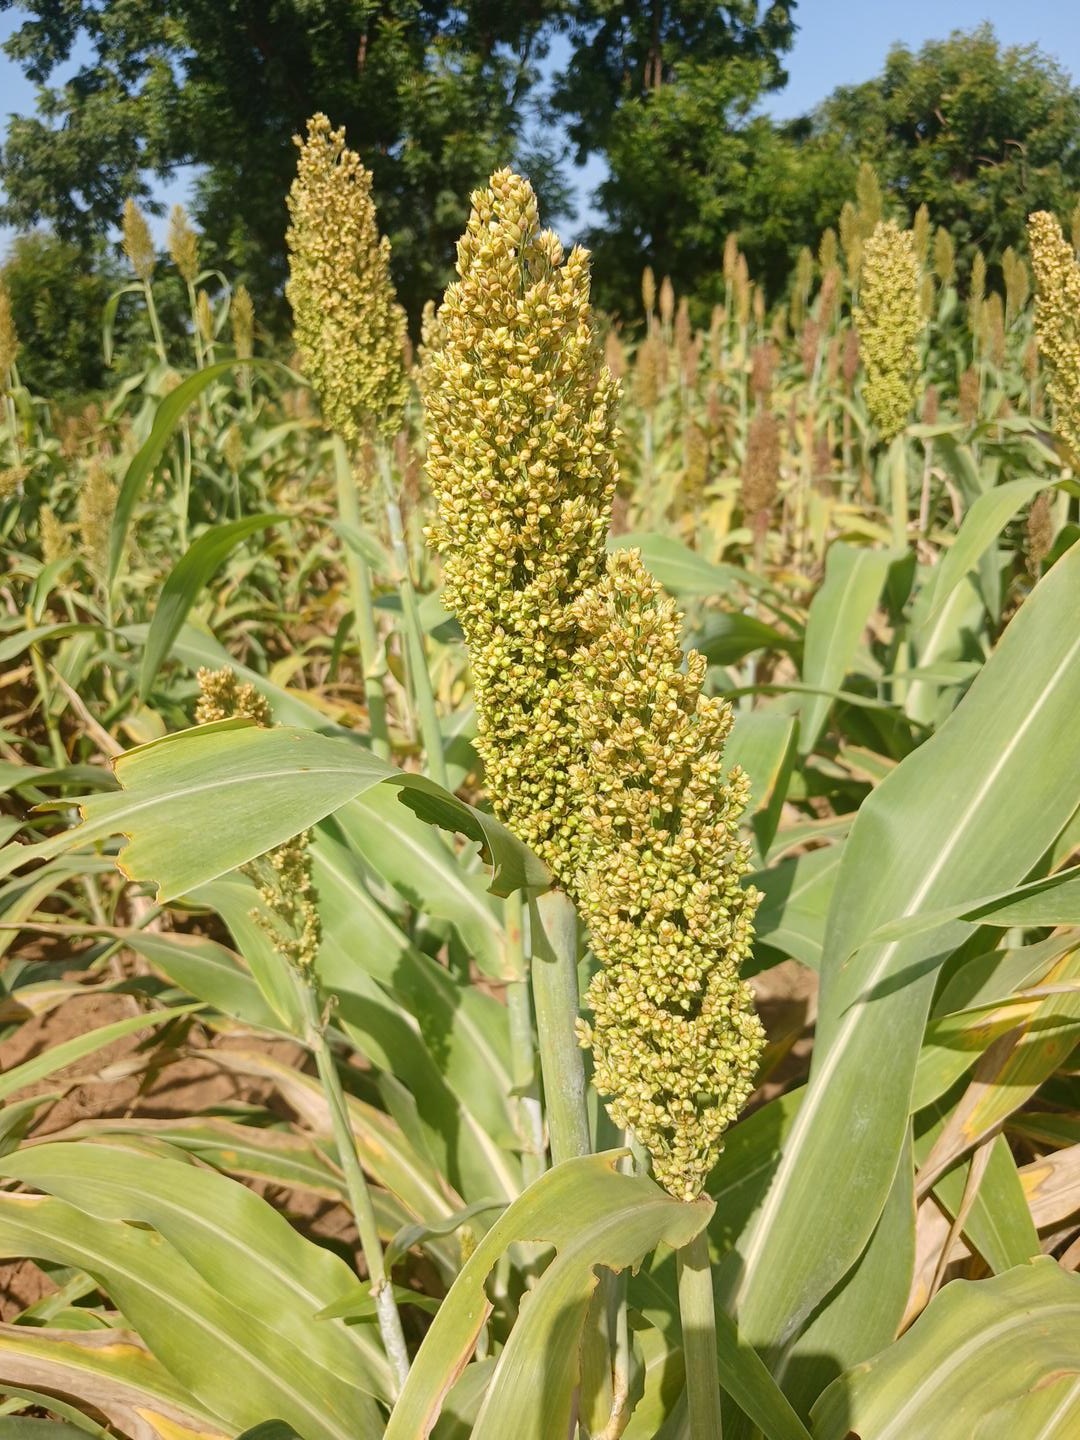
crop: sorghum
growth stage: filling grain
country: Senegal
